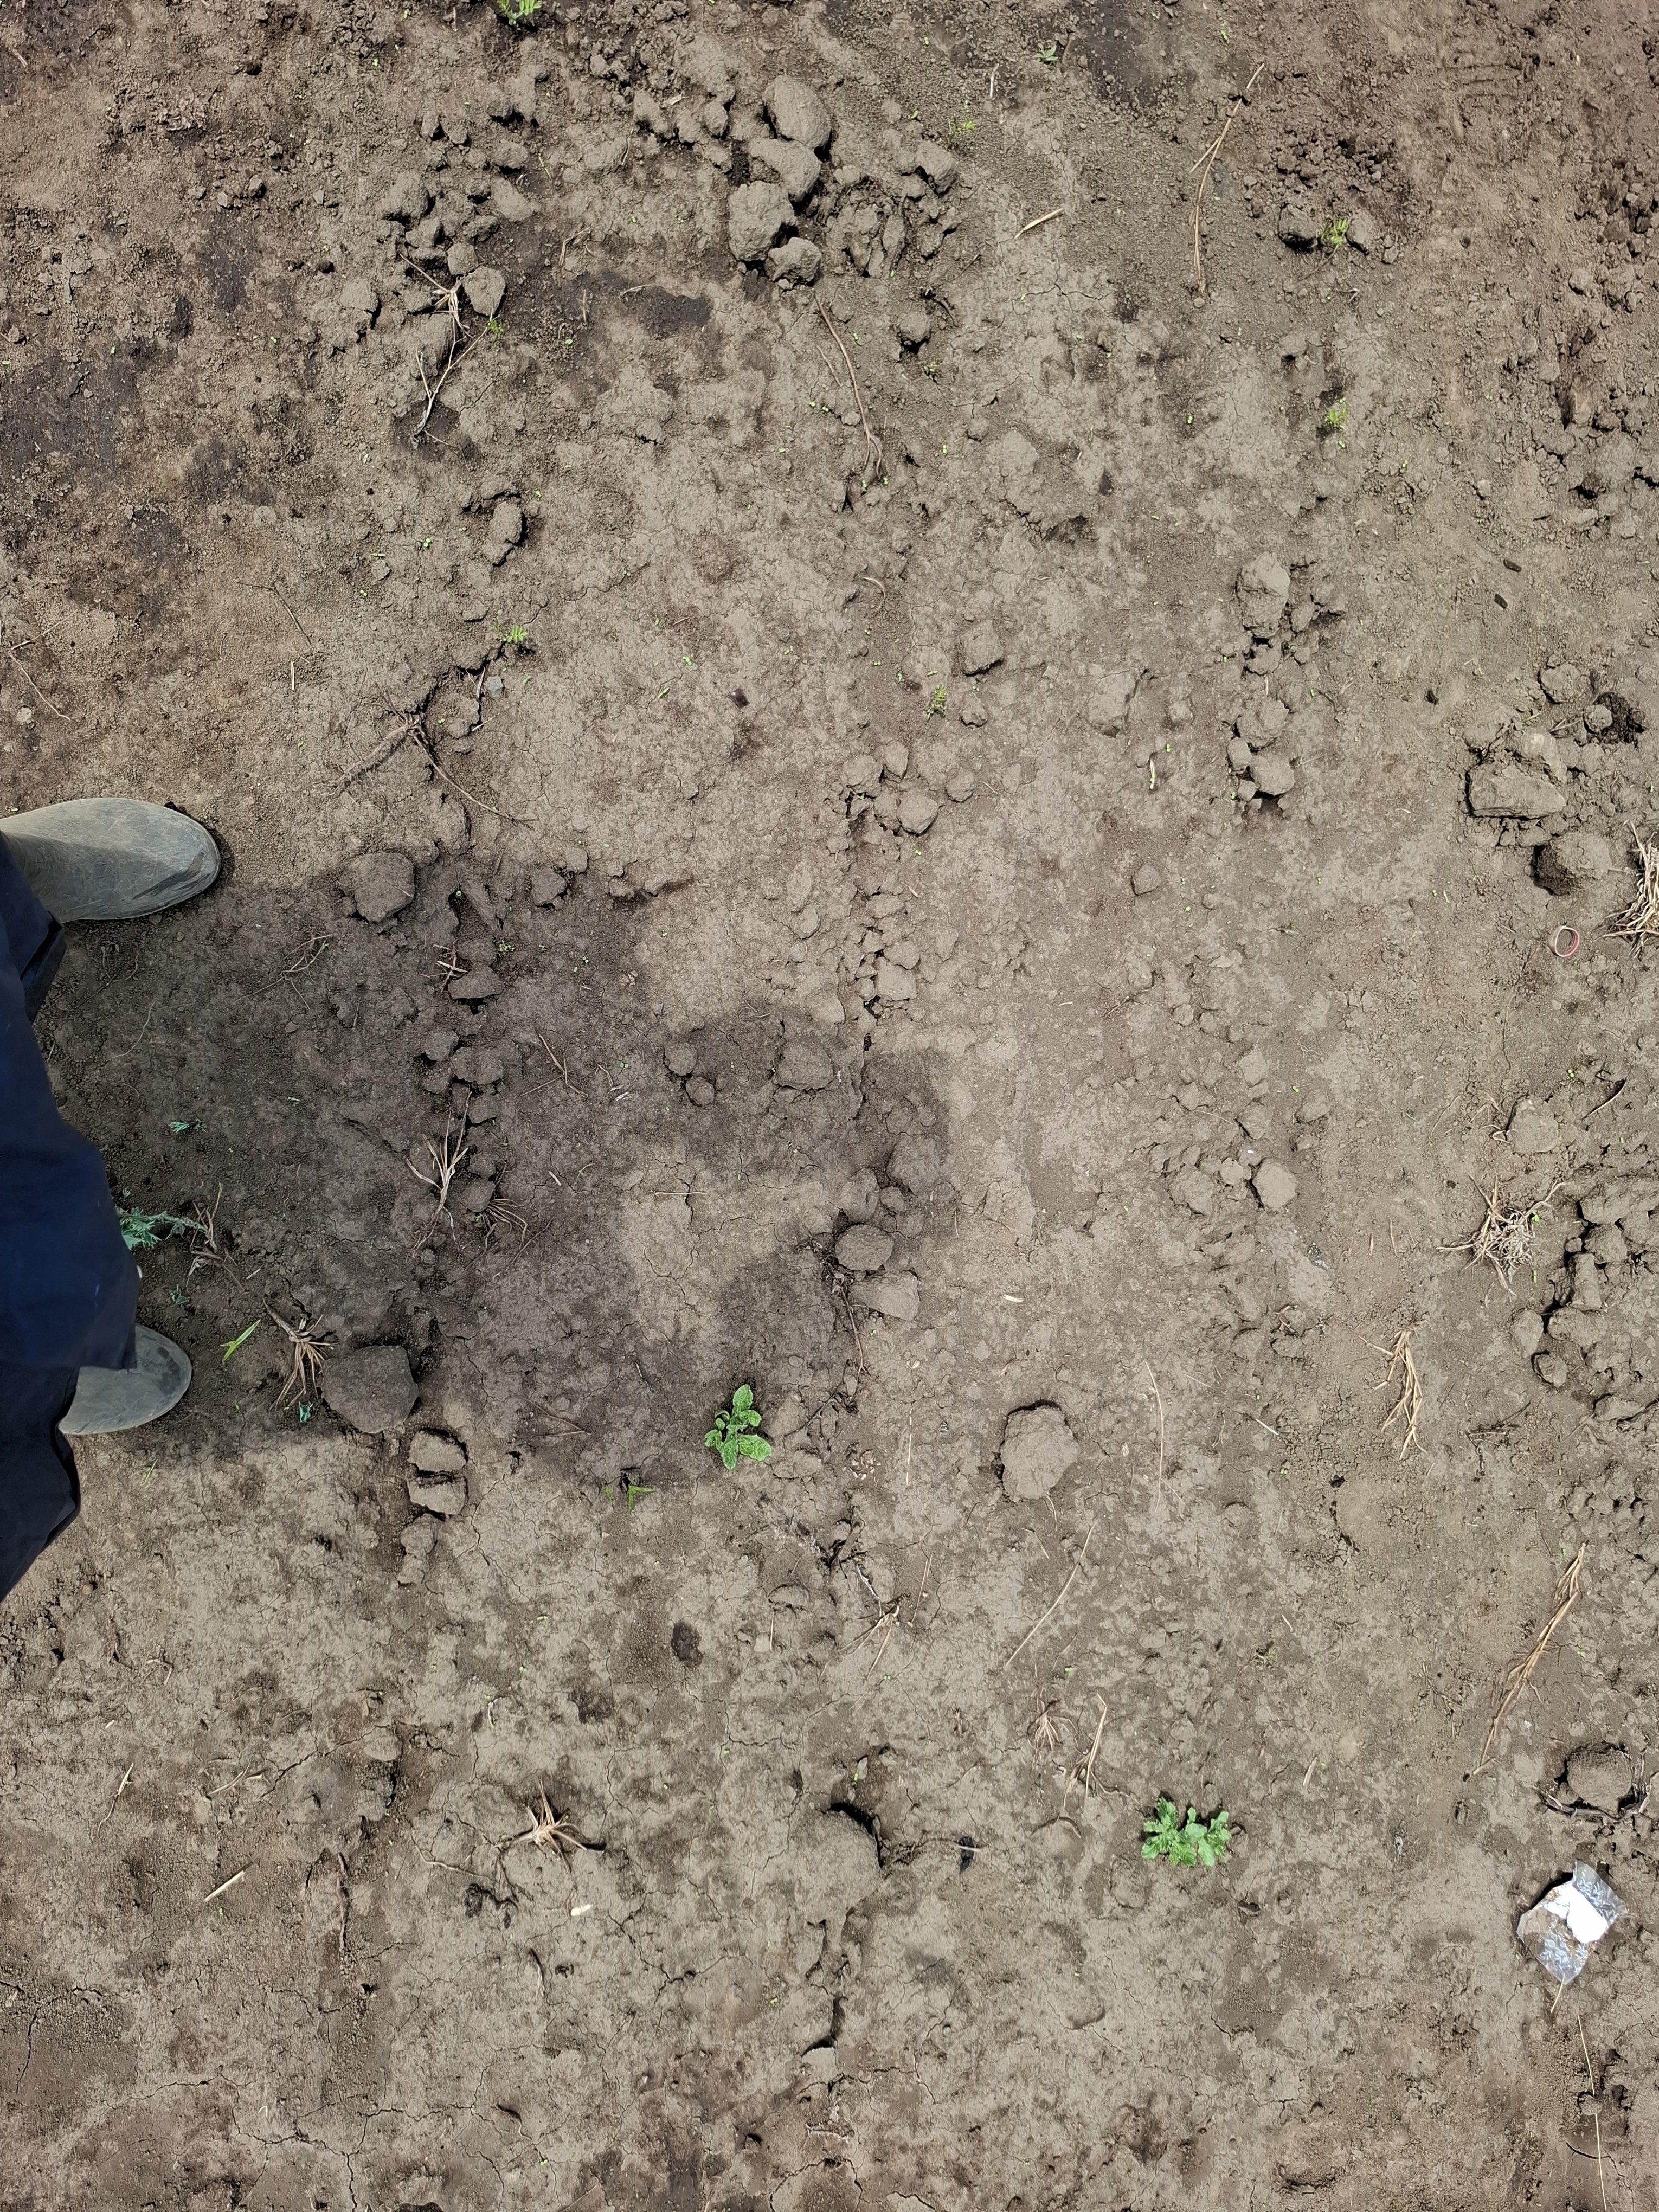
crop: chickpea
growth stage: emergence
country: Tanzania
